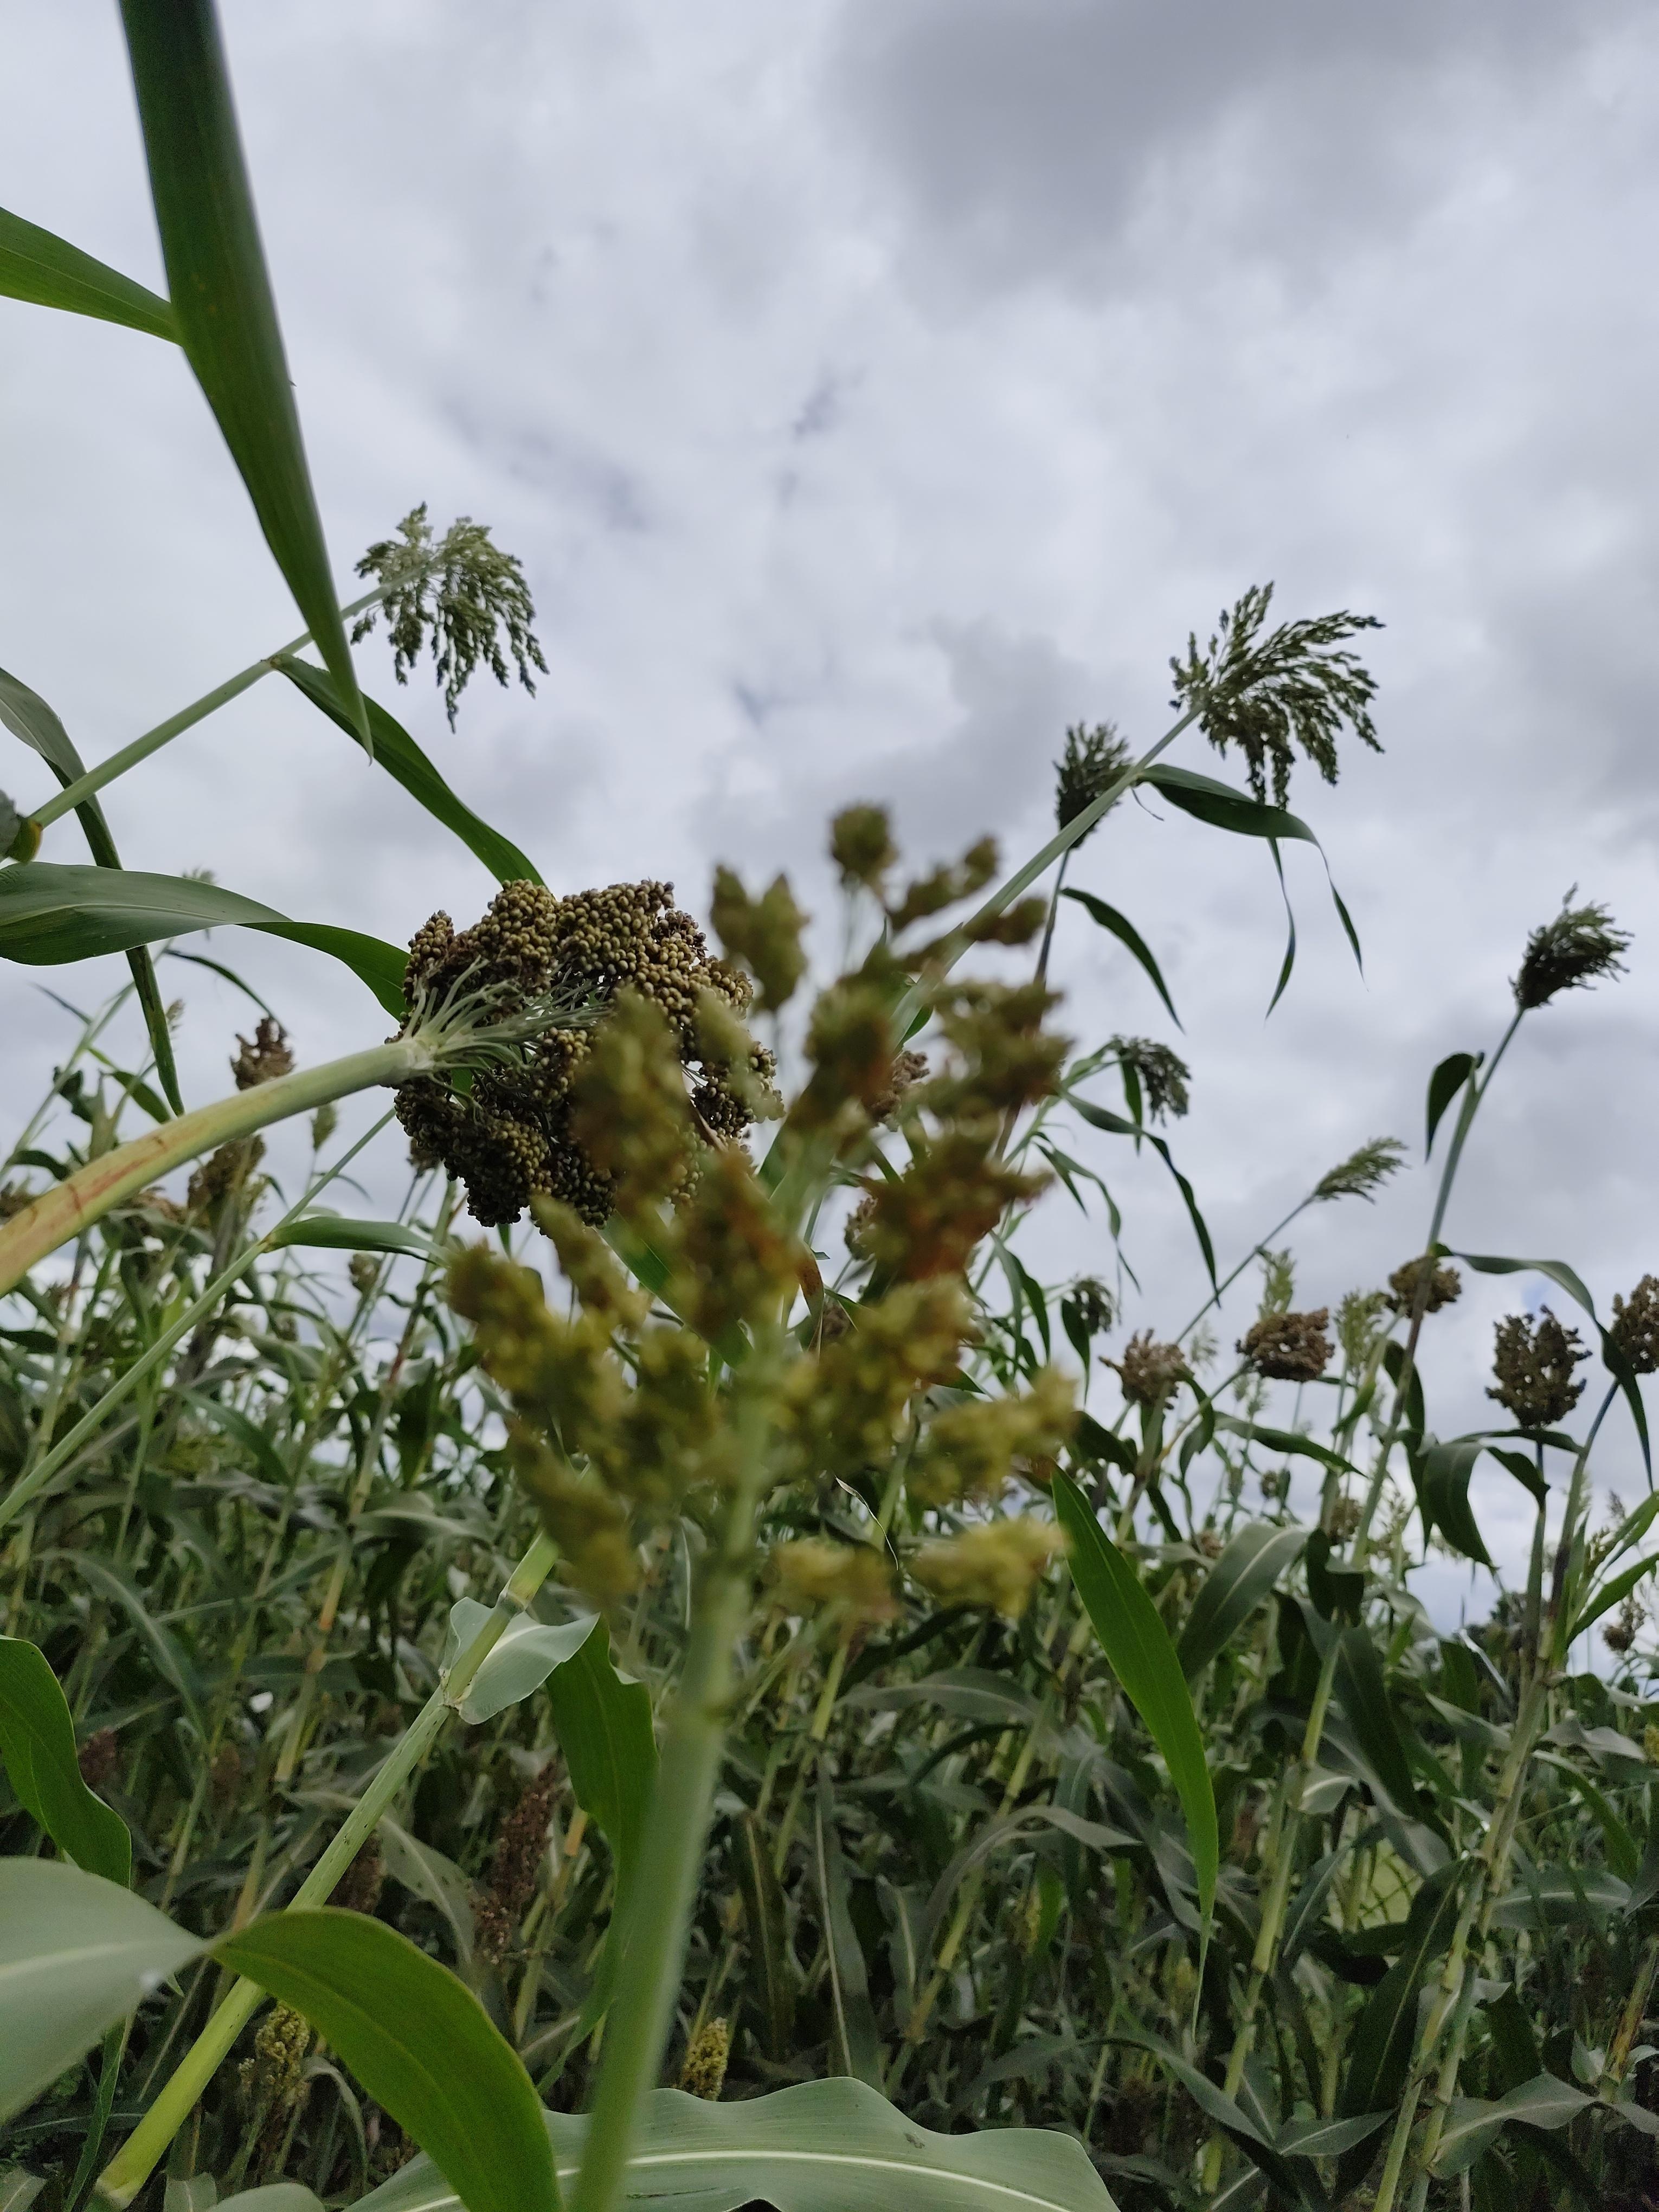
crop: sorghum
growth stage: filling grain
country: Tanzania
